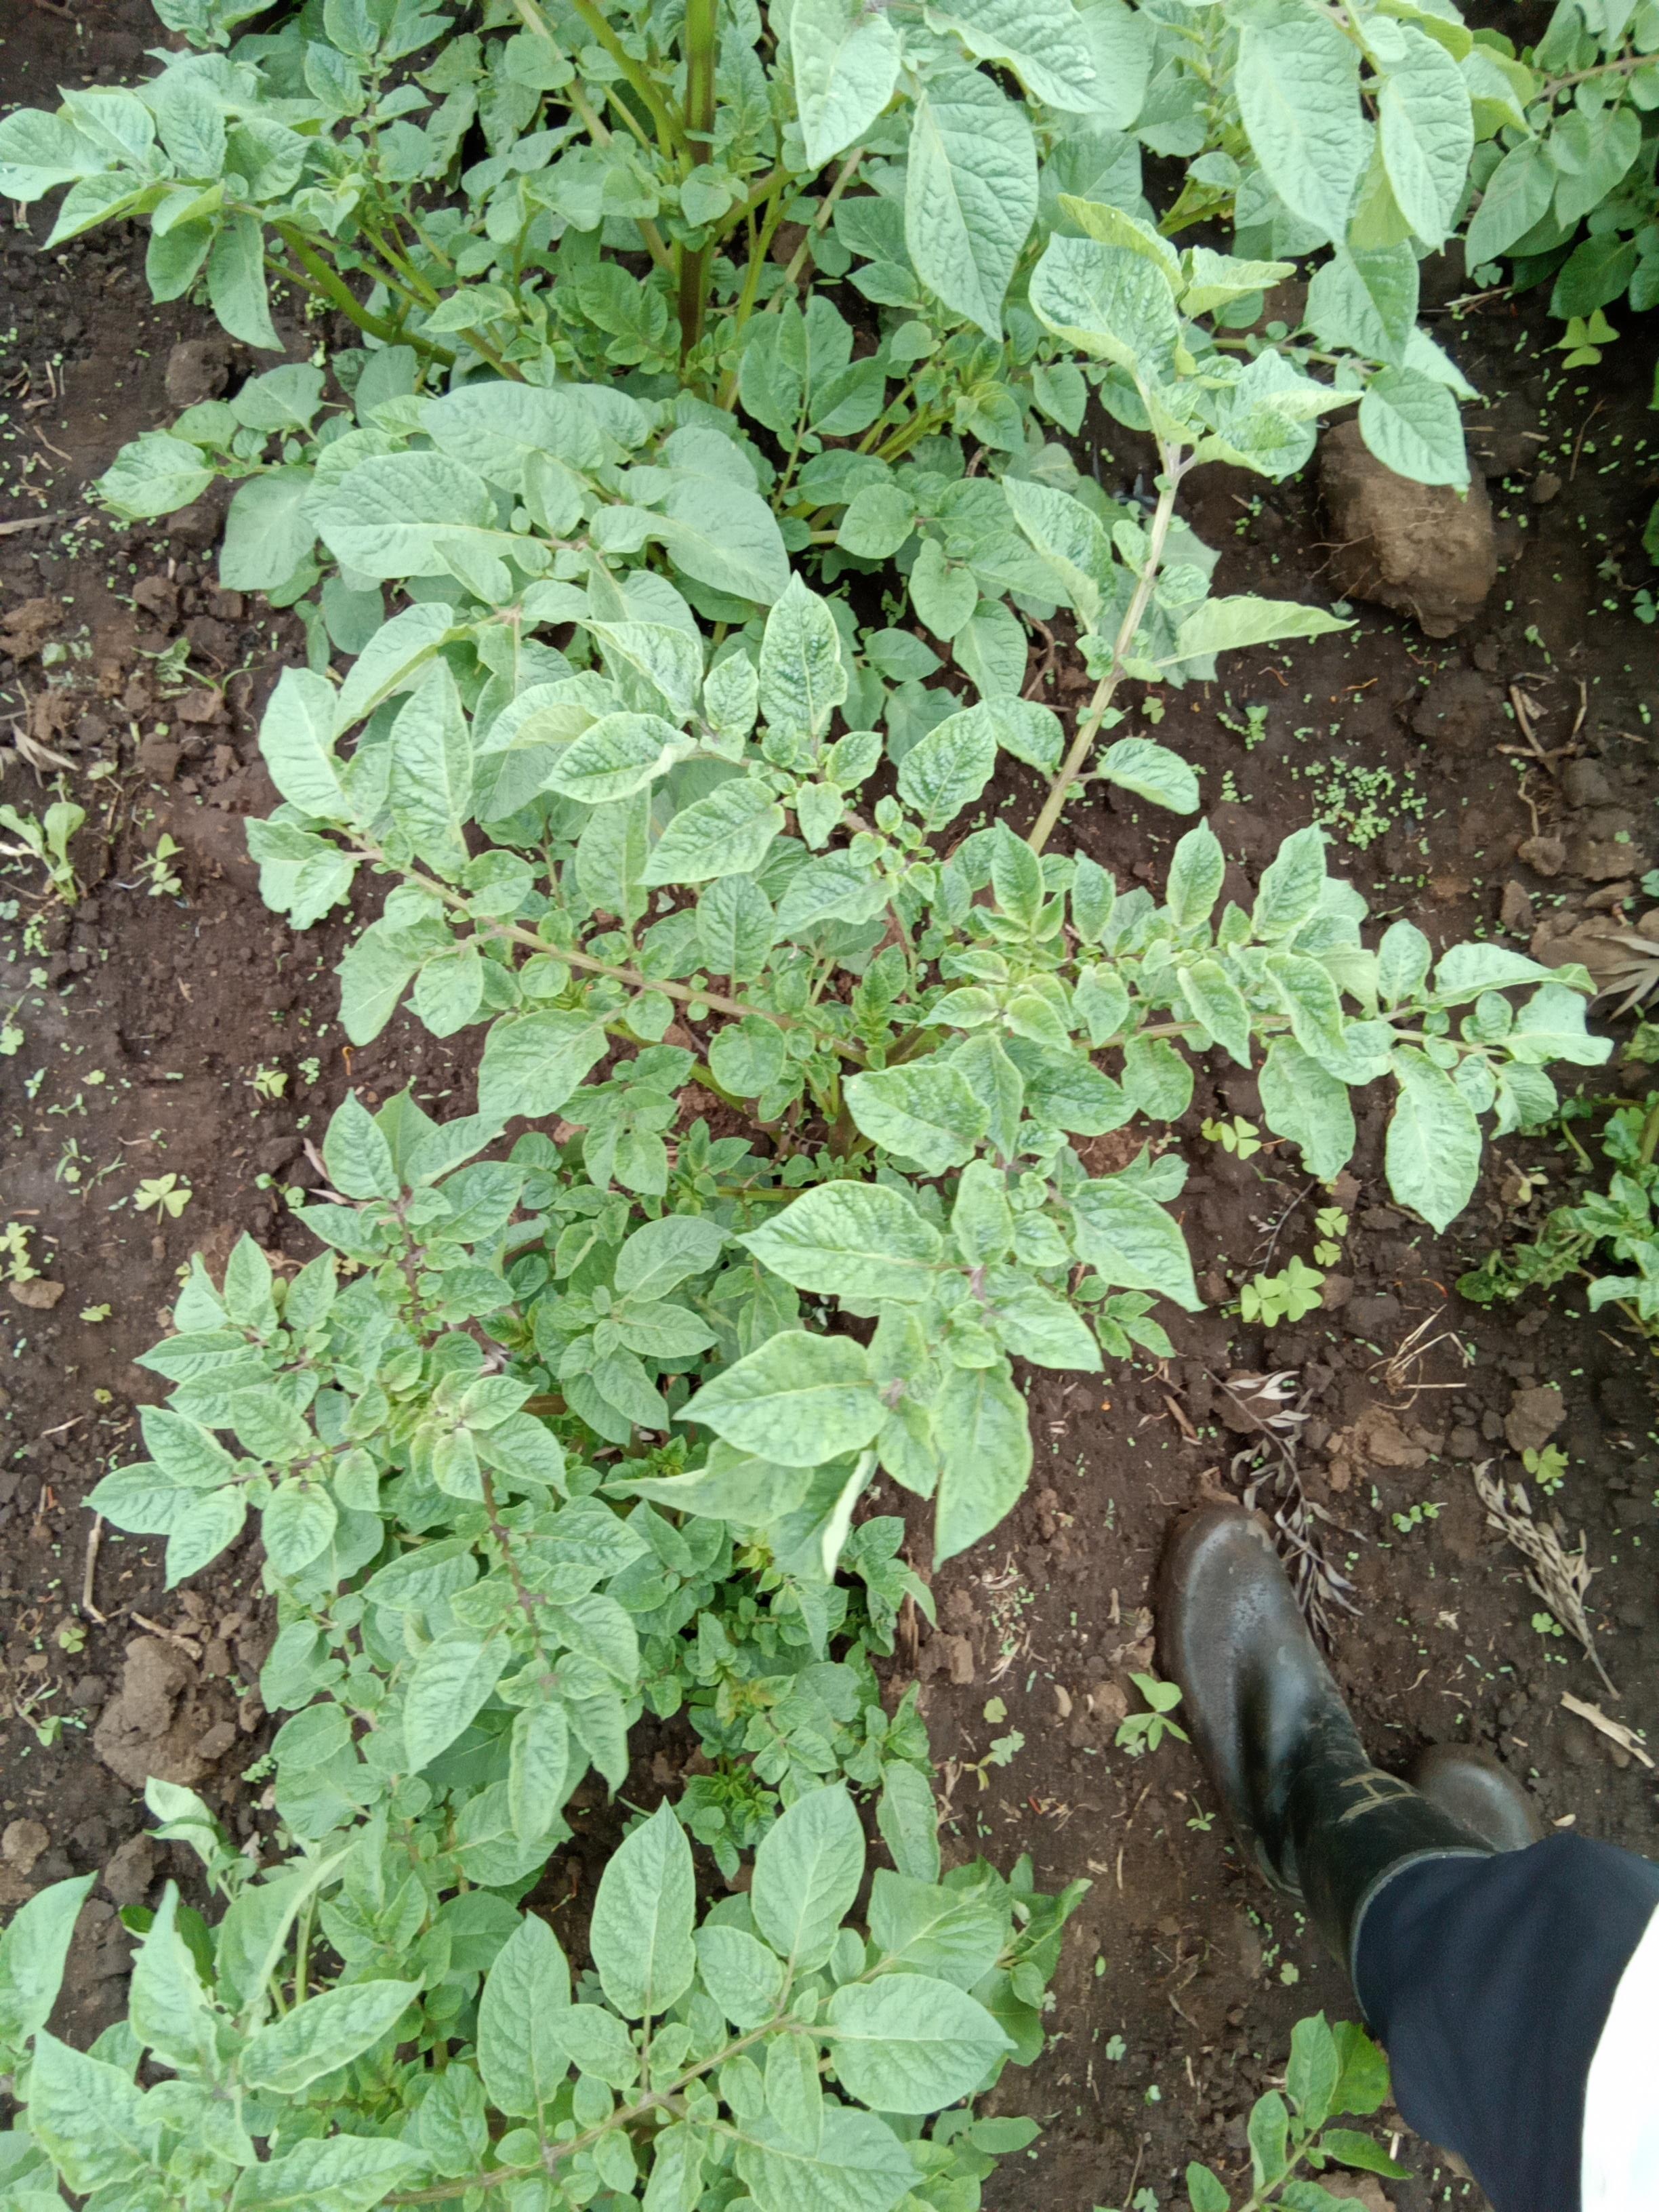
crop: potato
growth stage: flowering
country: Kenya
